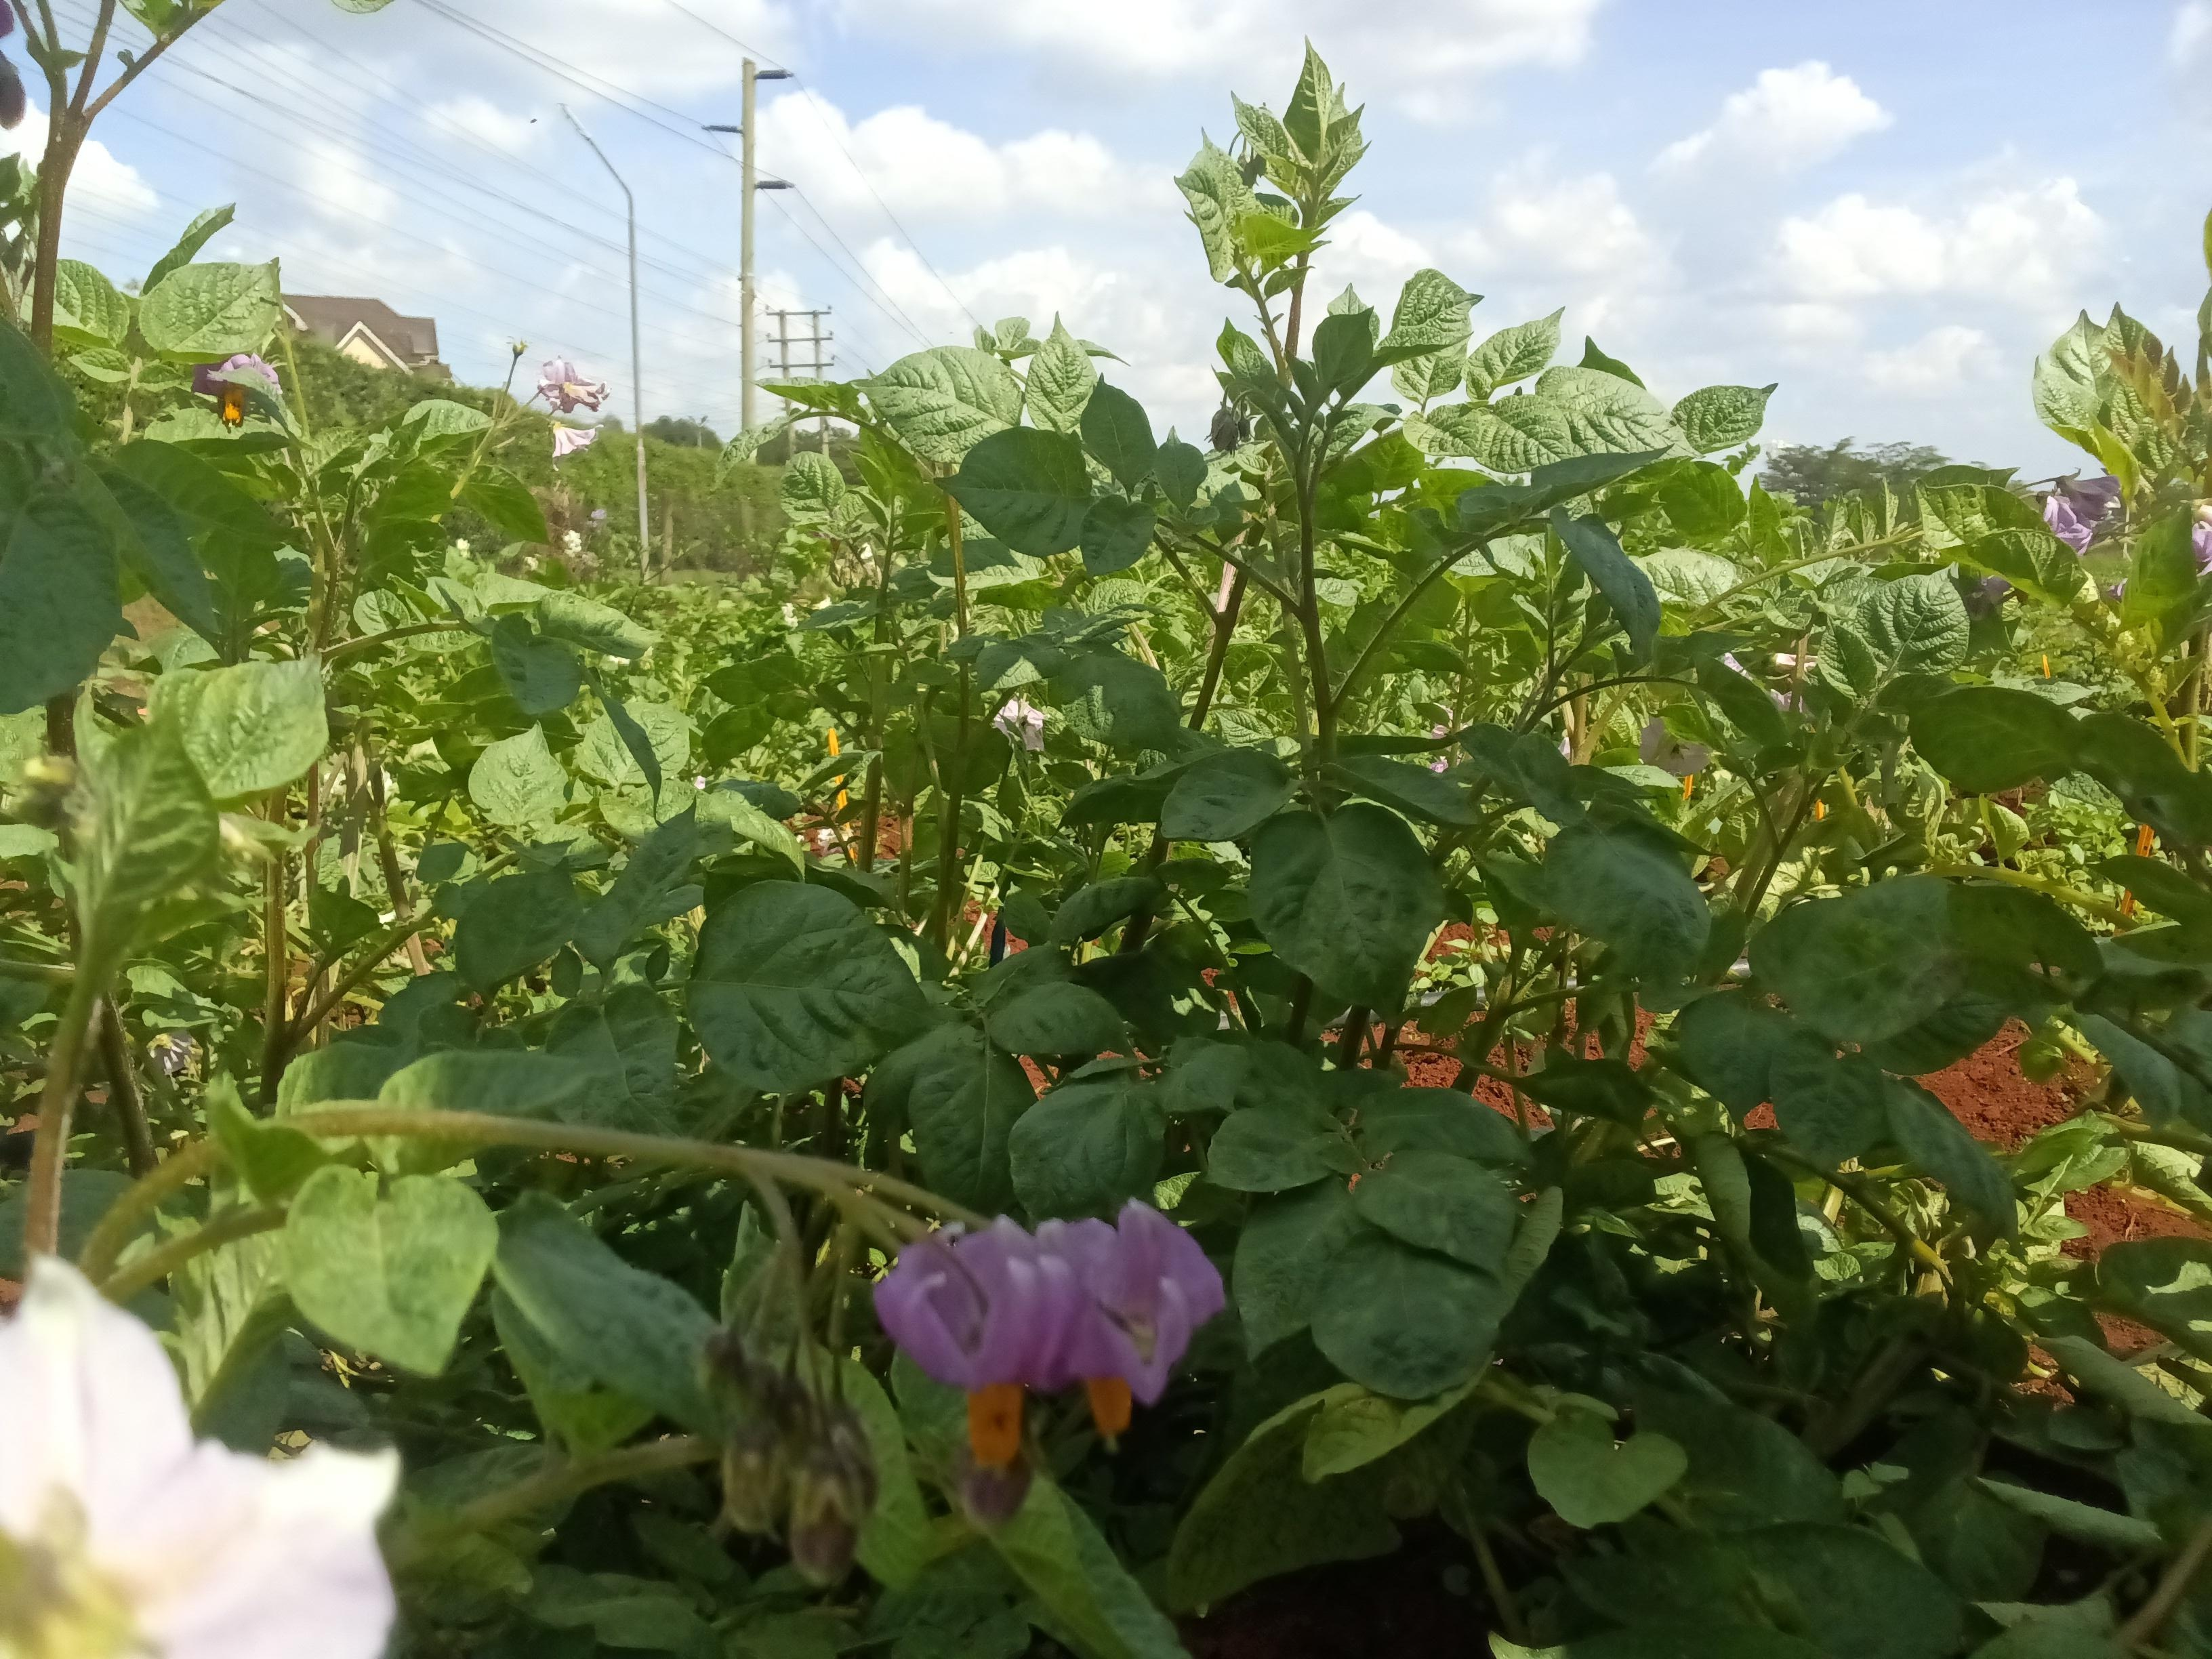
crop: potato
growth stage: flowering
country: Kenya
